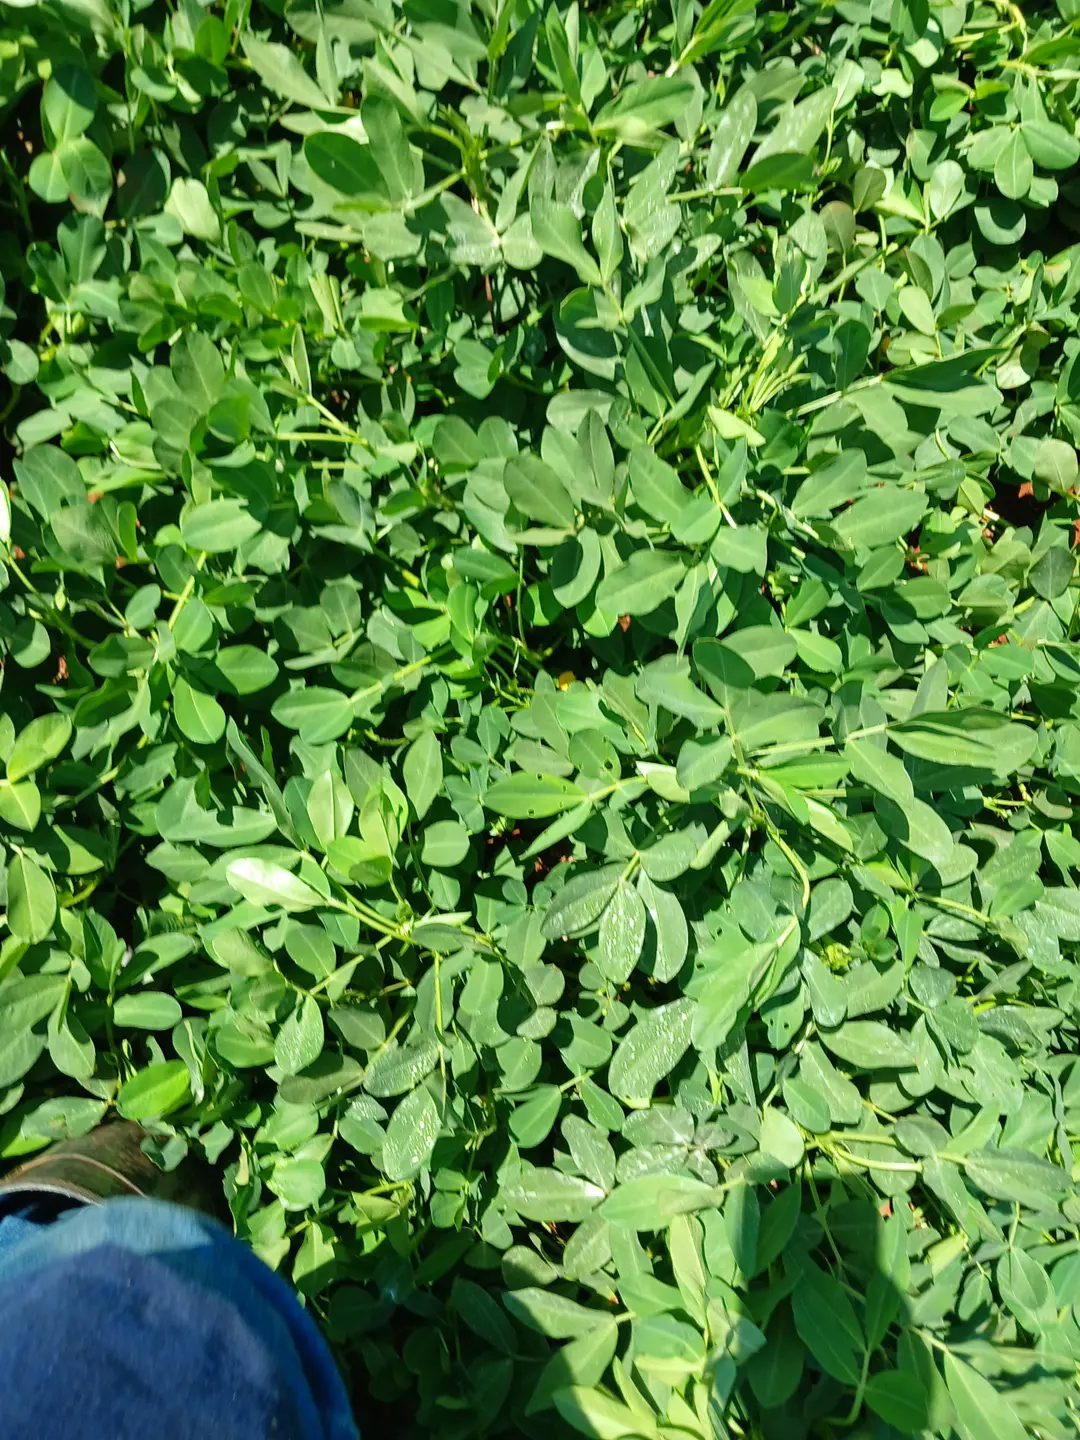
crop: groundnut
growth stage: flowering
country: Kenya
